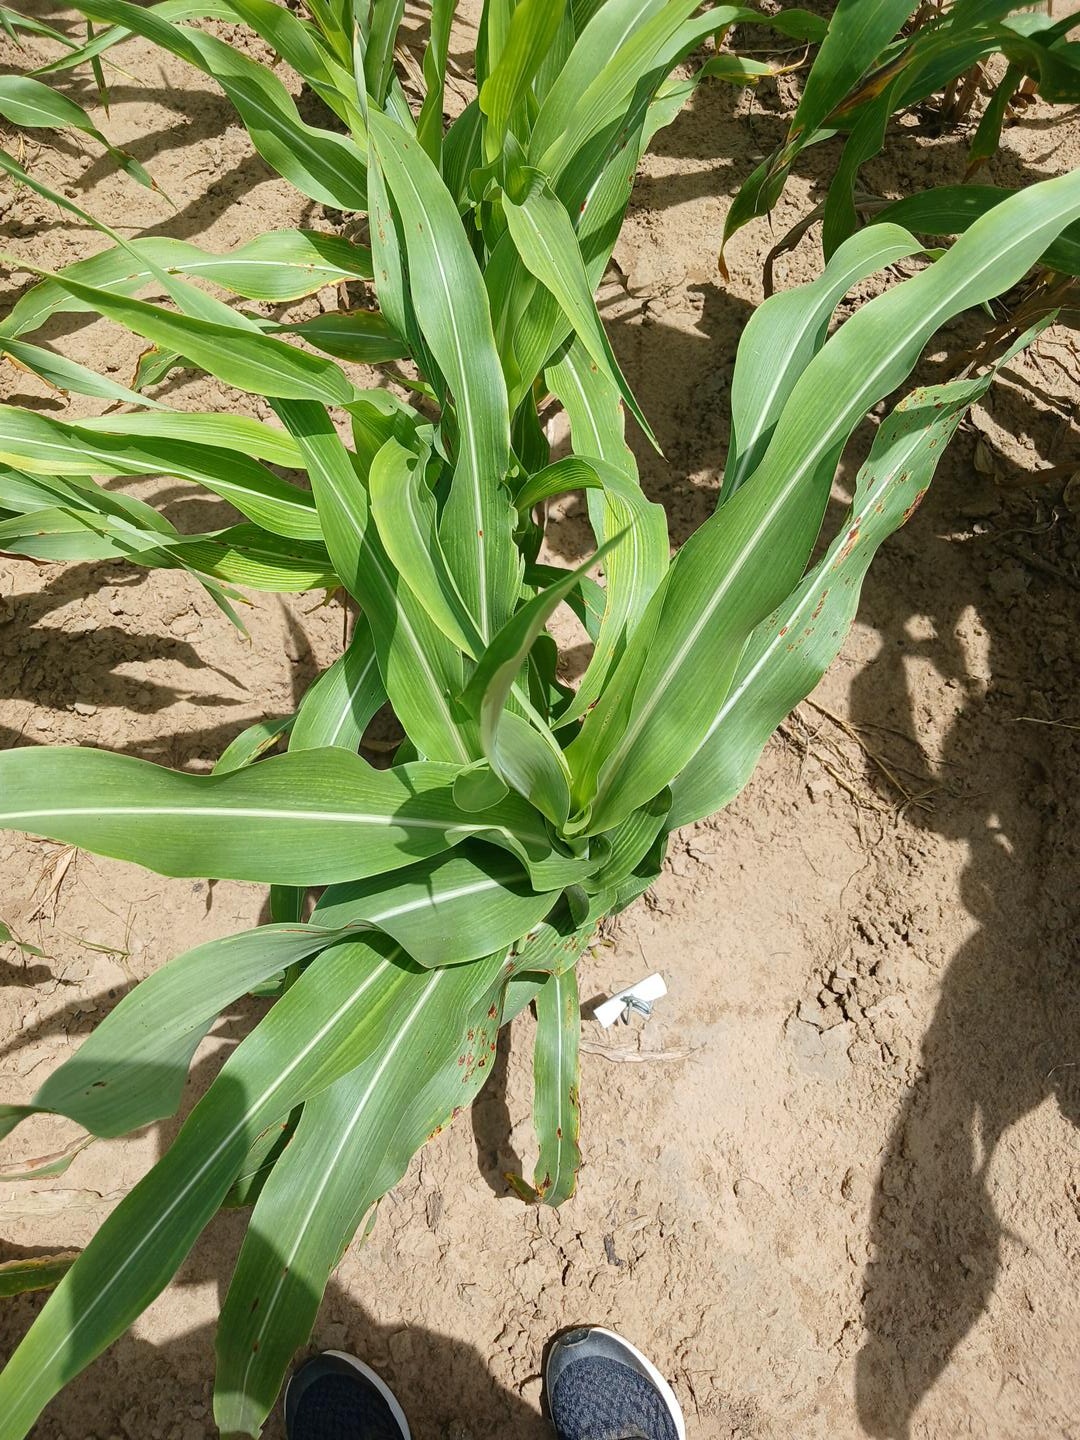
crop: sorghum
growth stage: vegetative
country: Senegal
